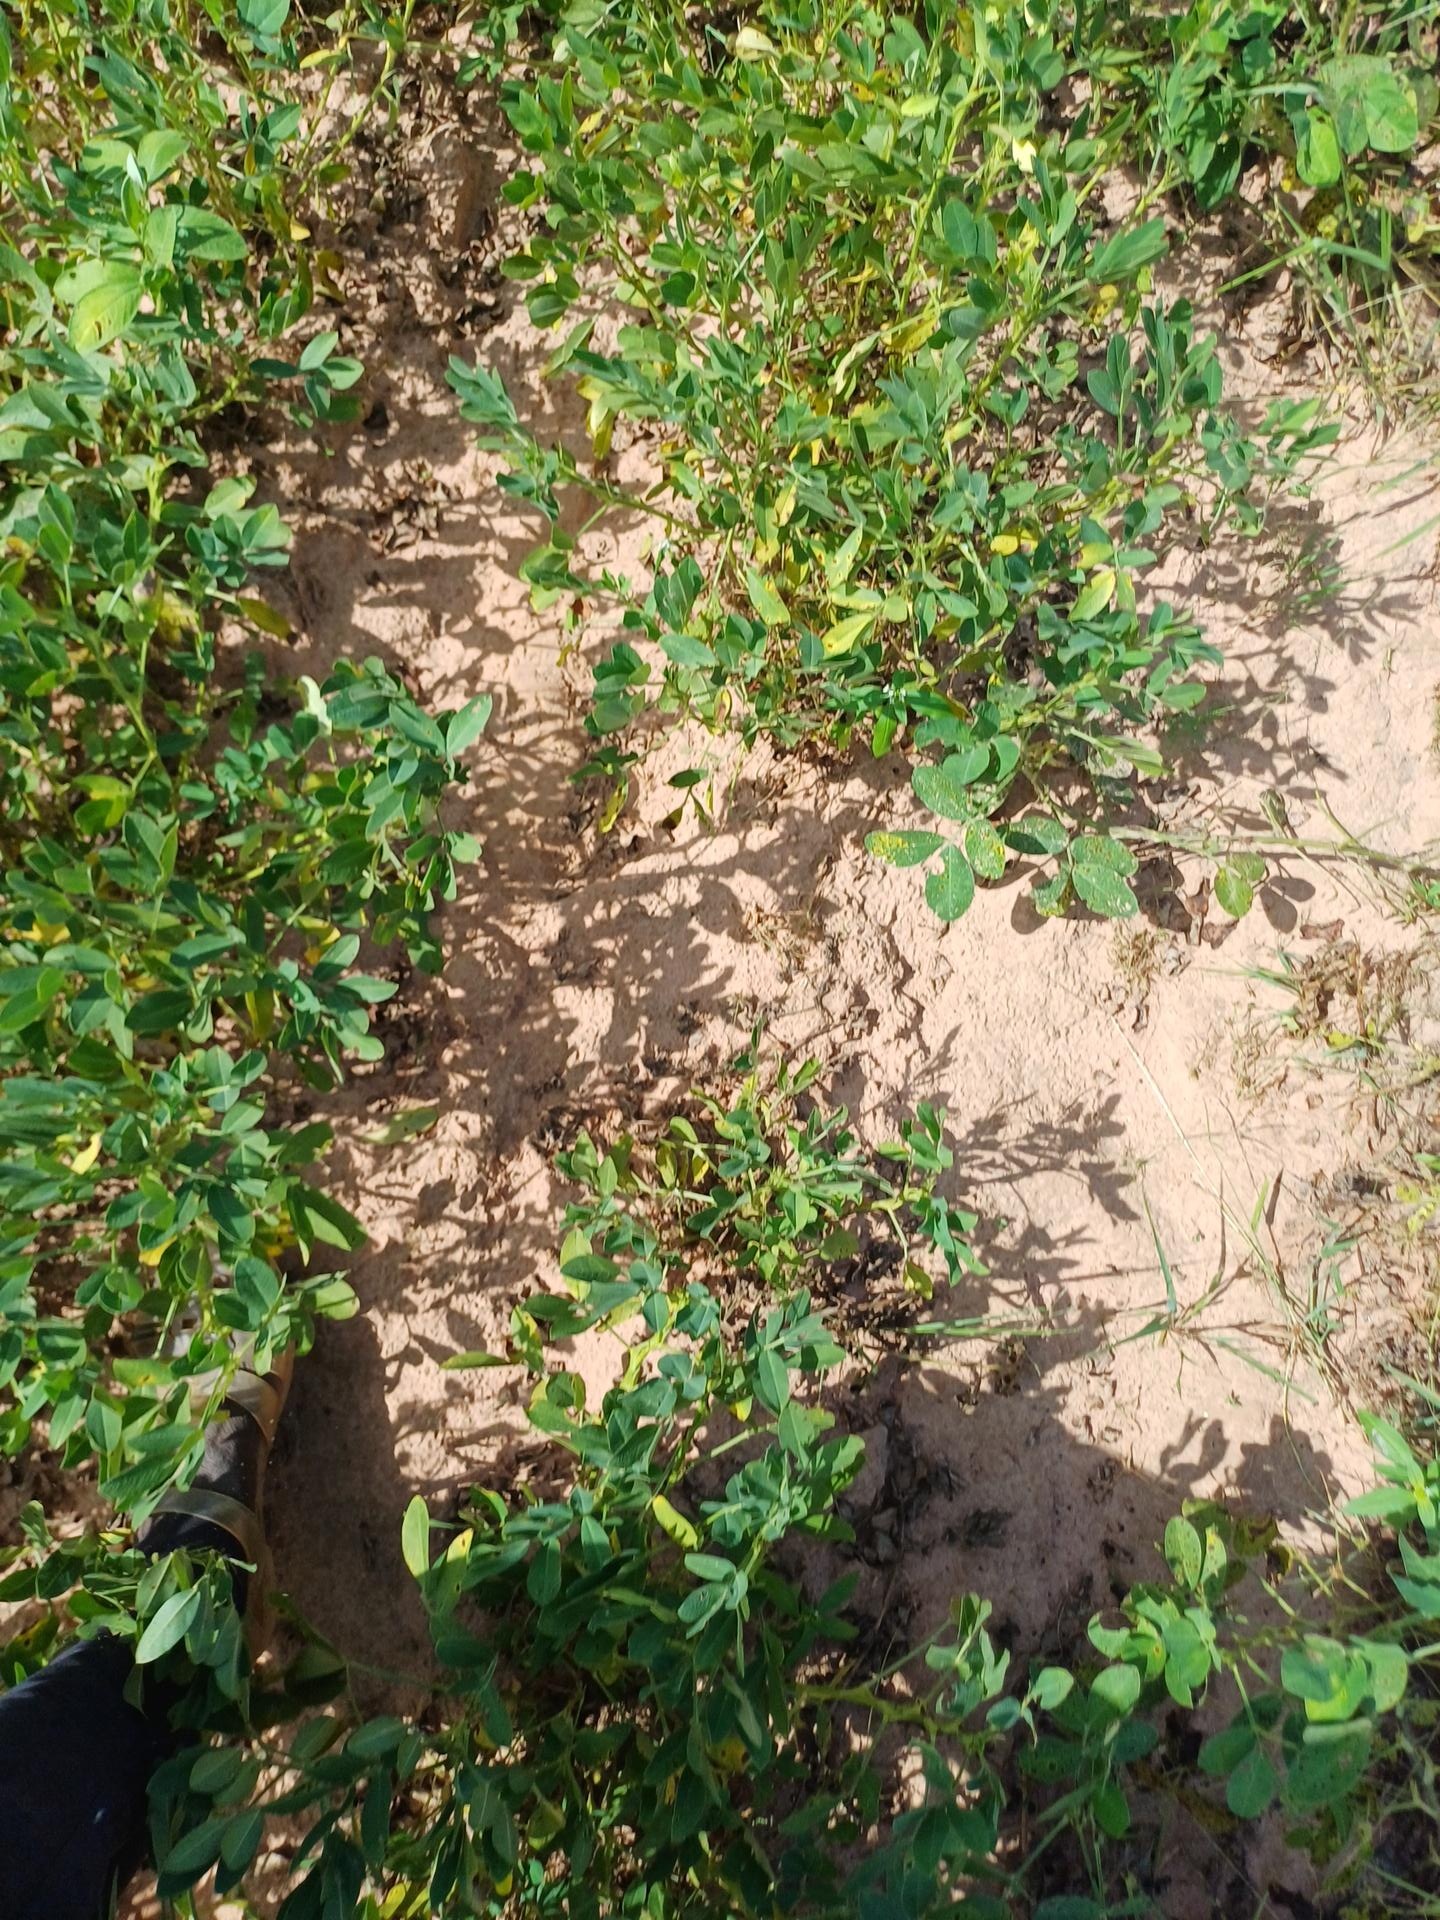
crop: groundnut
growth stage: flowering
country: Senegal
